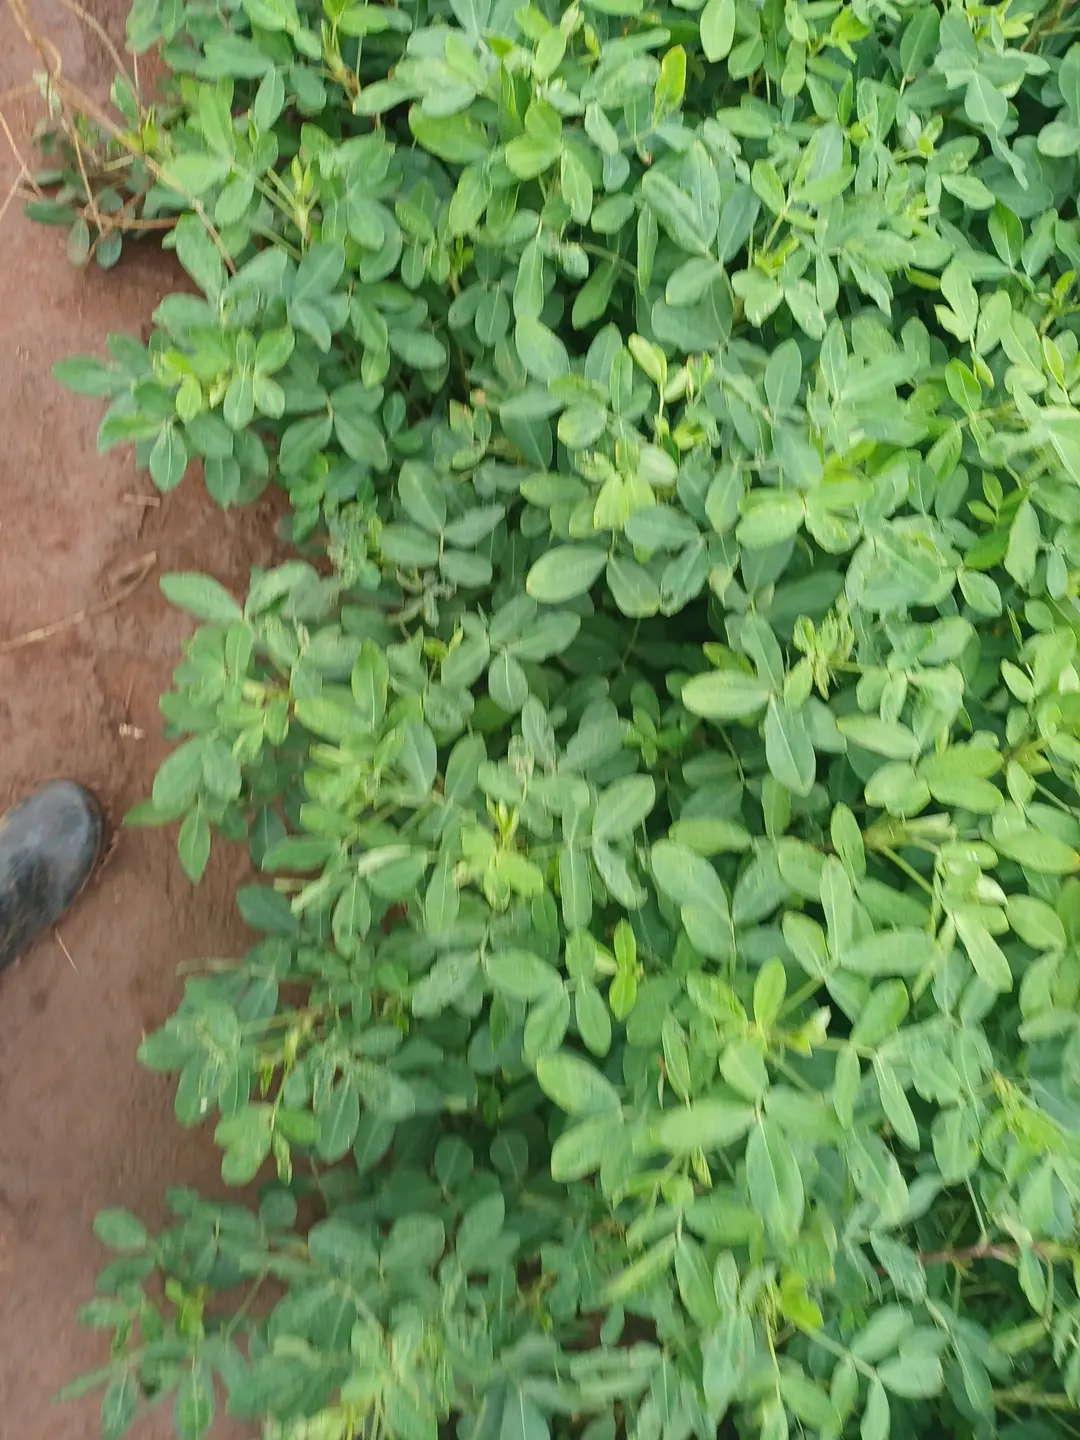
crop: groundnut
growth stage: pegging
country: Kenya
